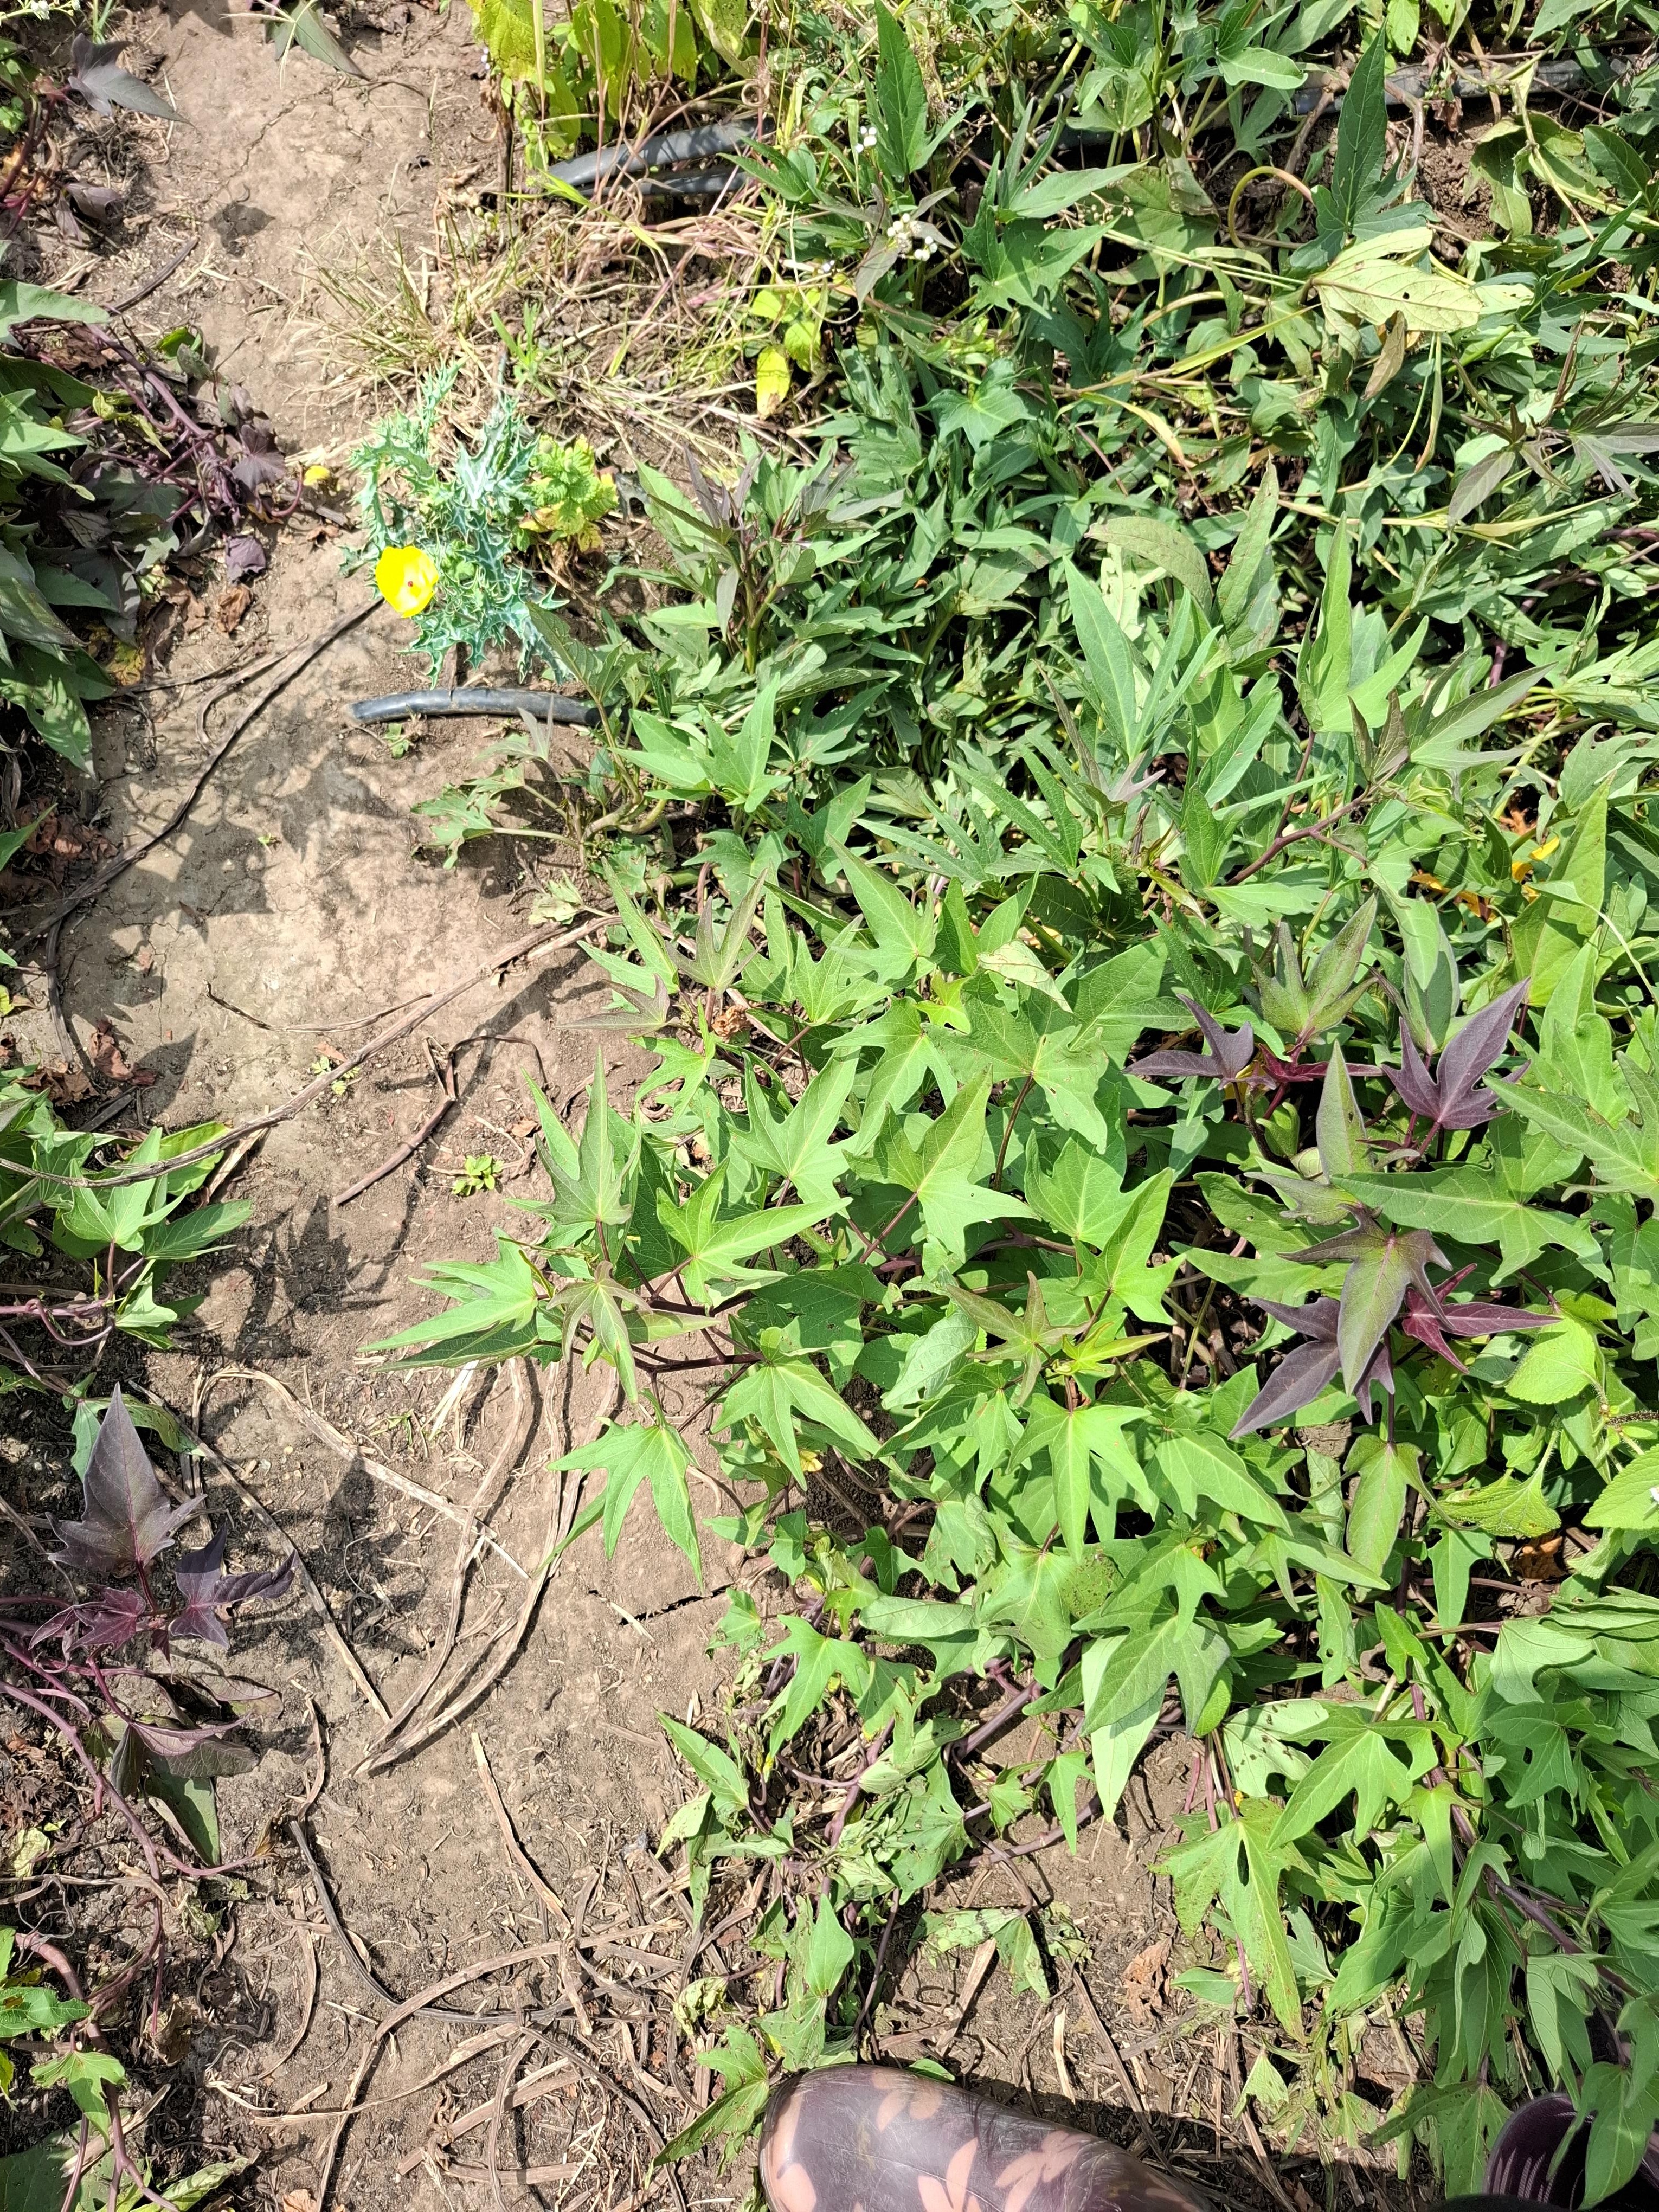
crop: sweet potato
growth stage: flowering
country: Tanzania
